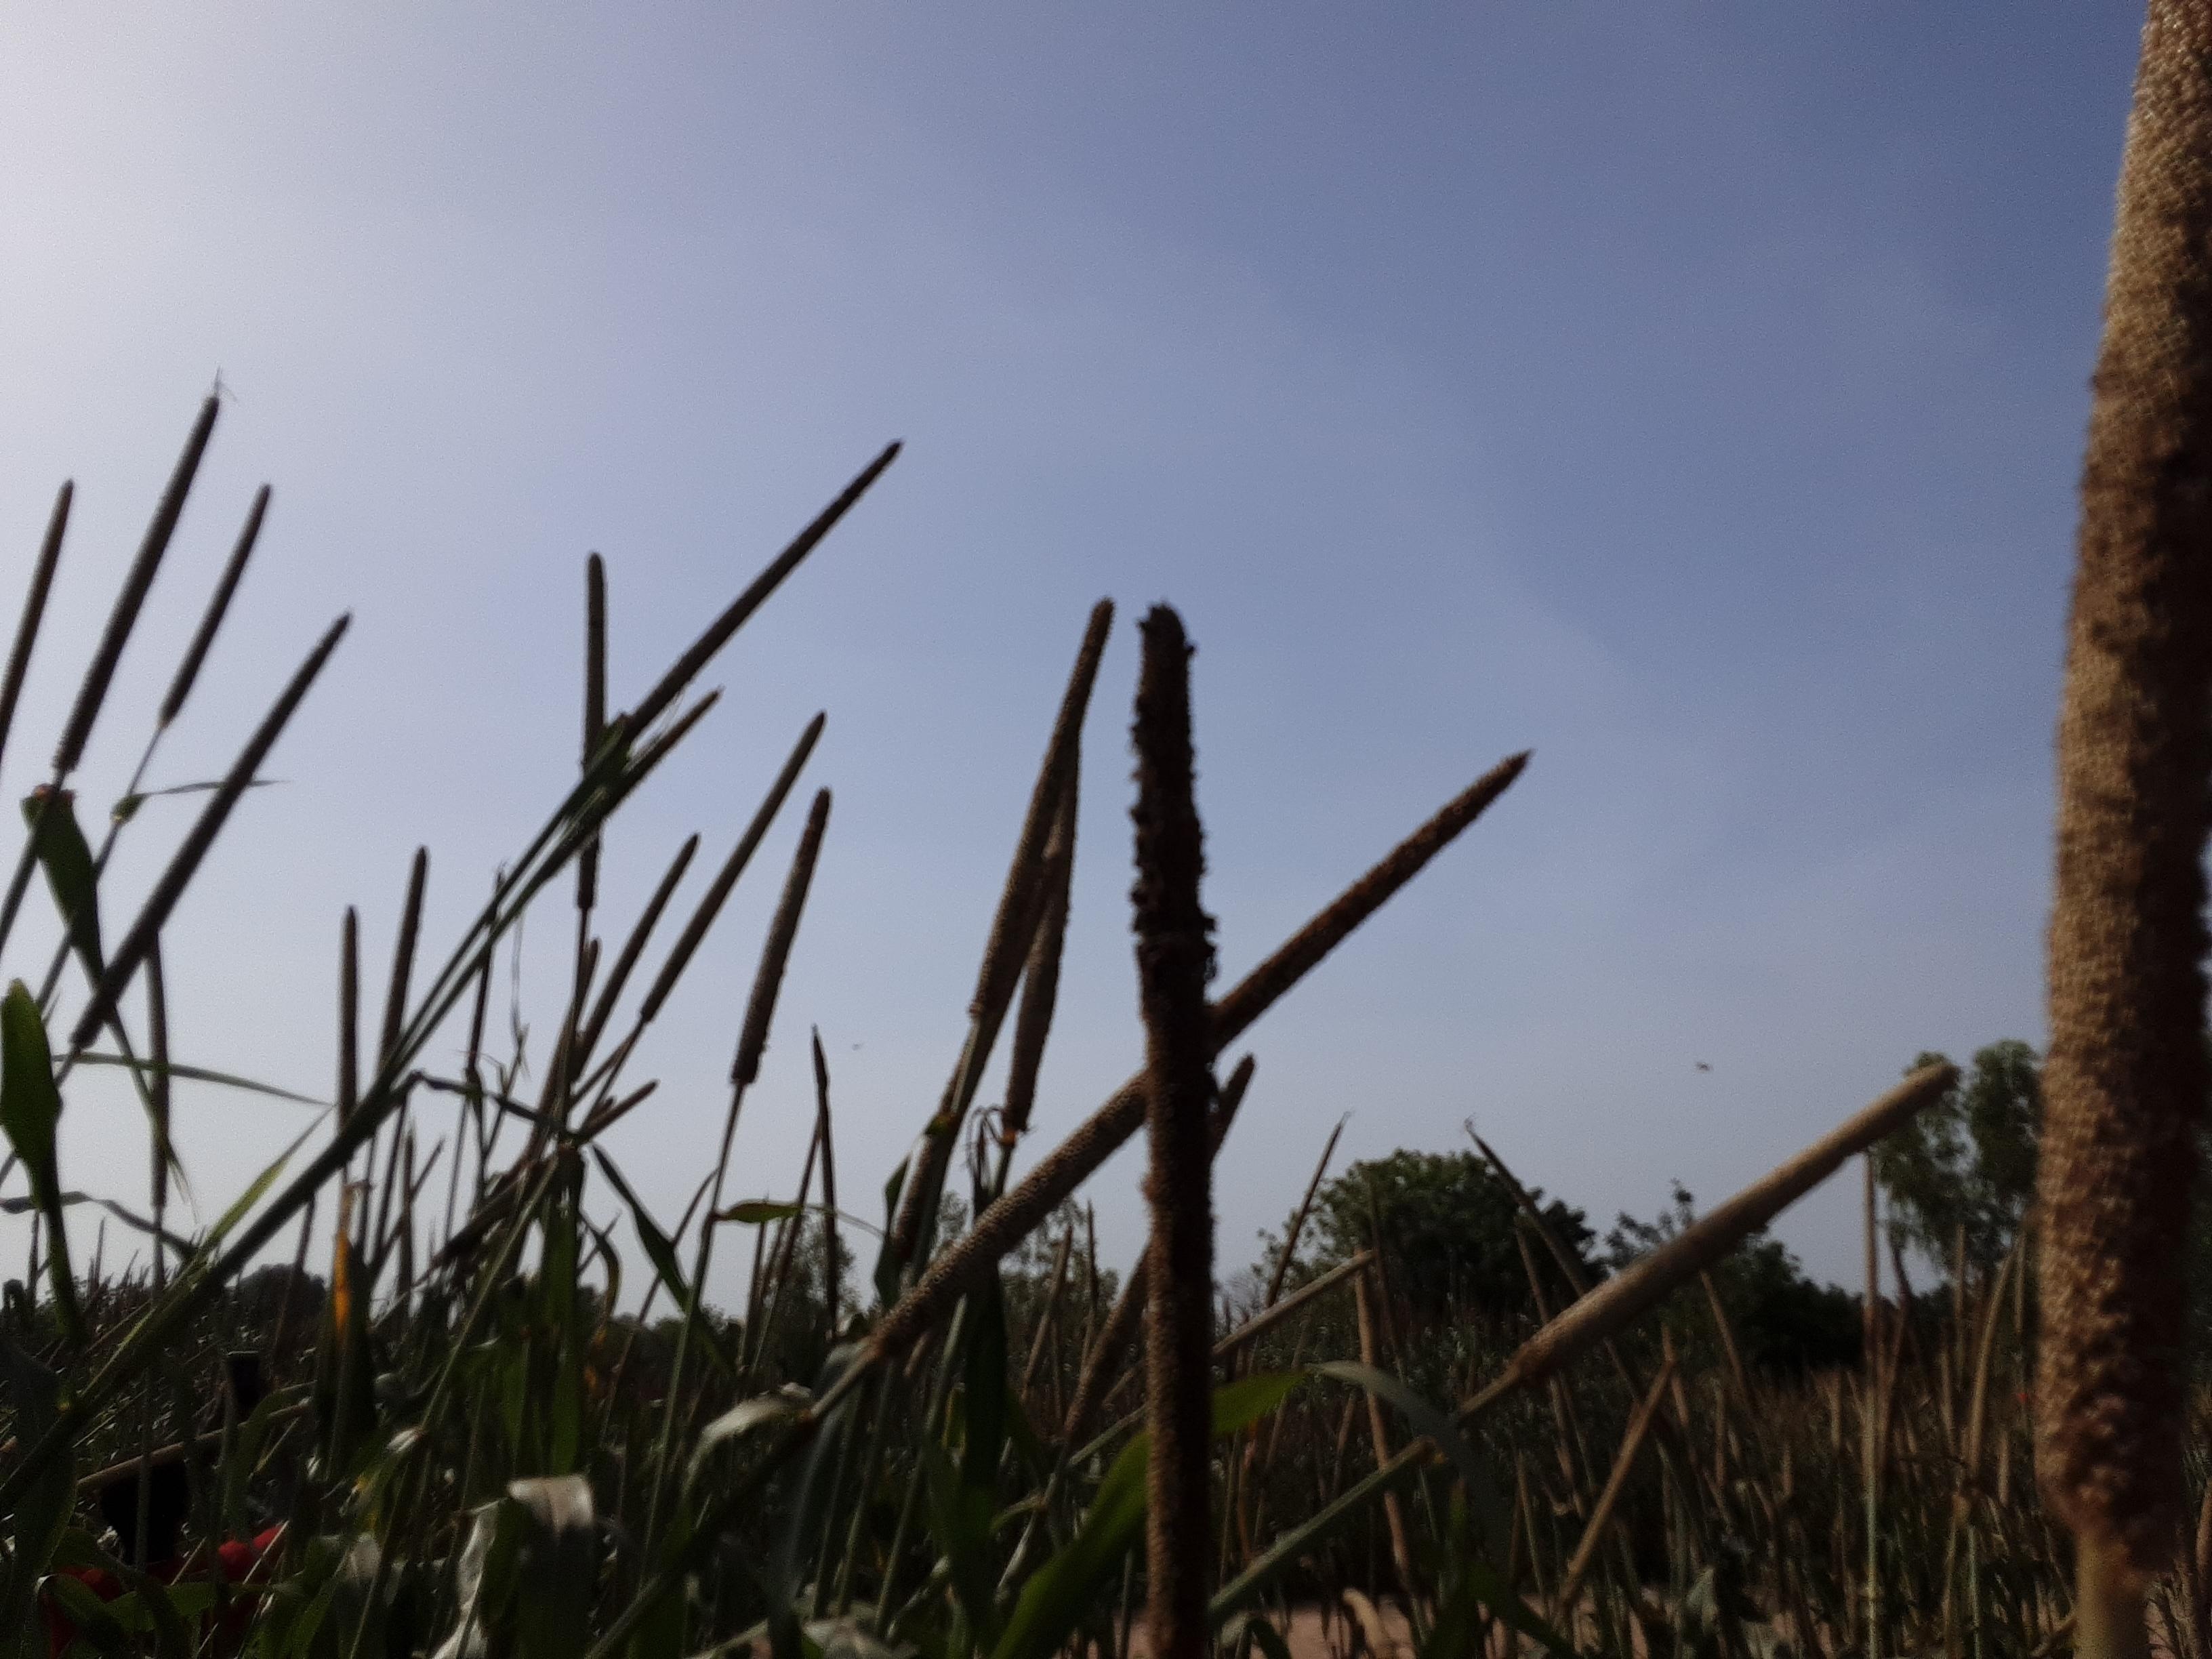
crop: pearl millet
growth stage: filling grain
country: Senegal
